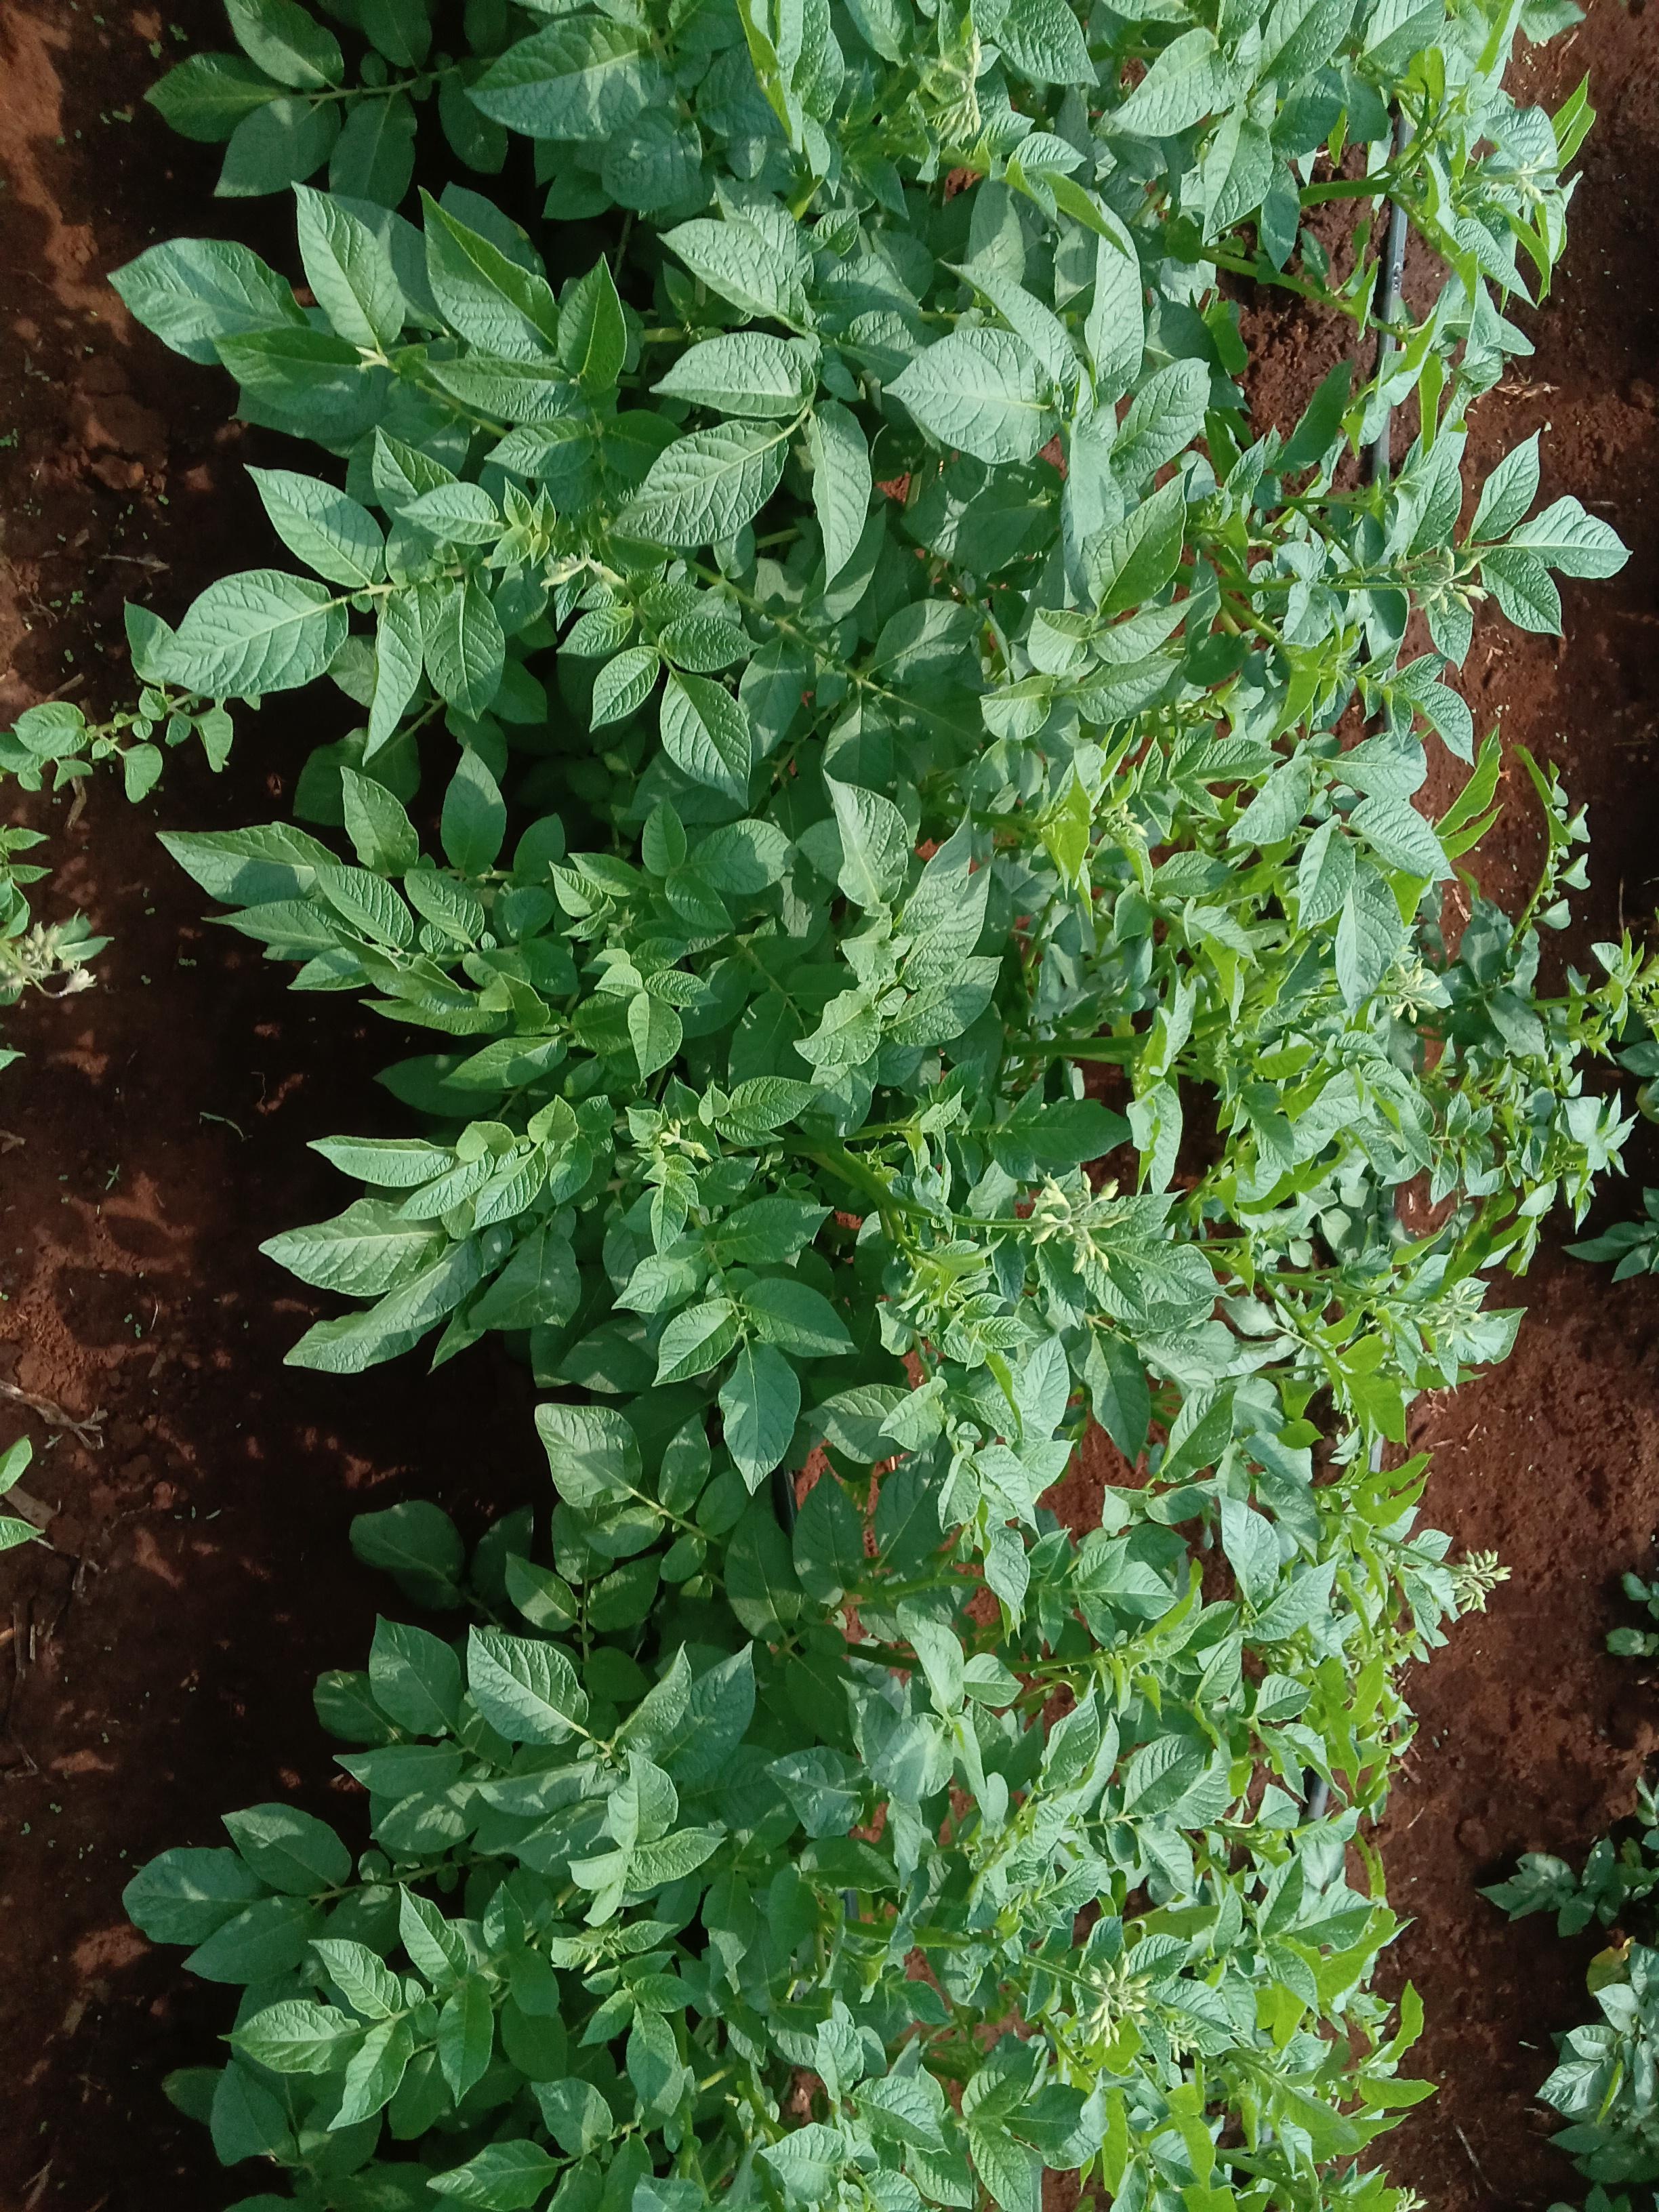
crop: potato
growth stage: vegetative
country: Kenya
